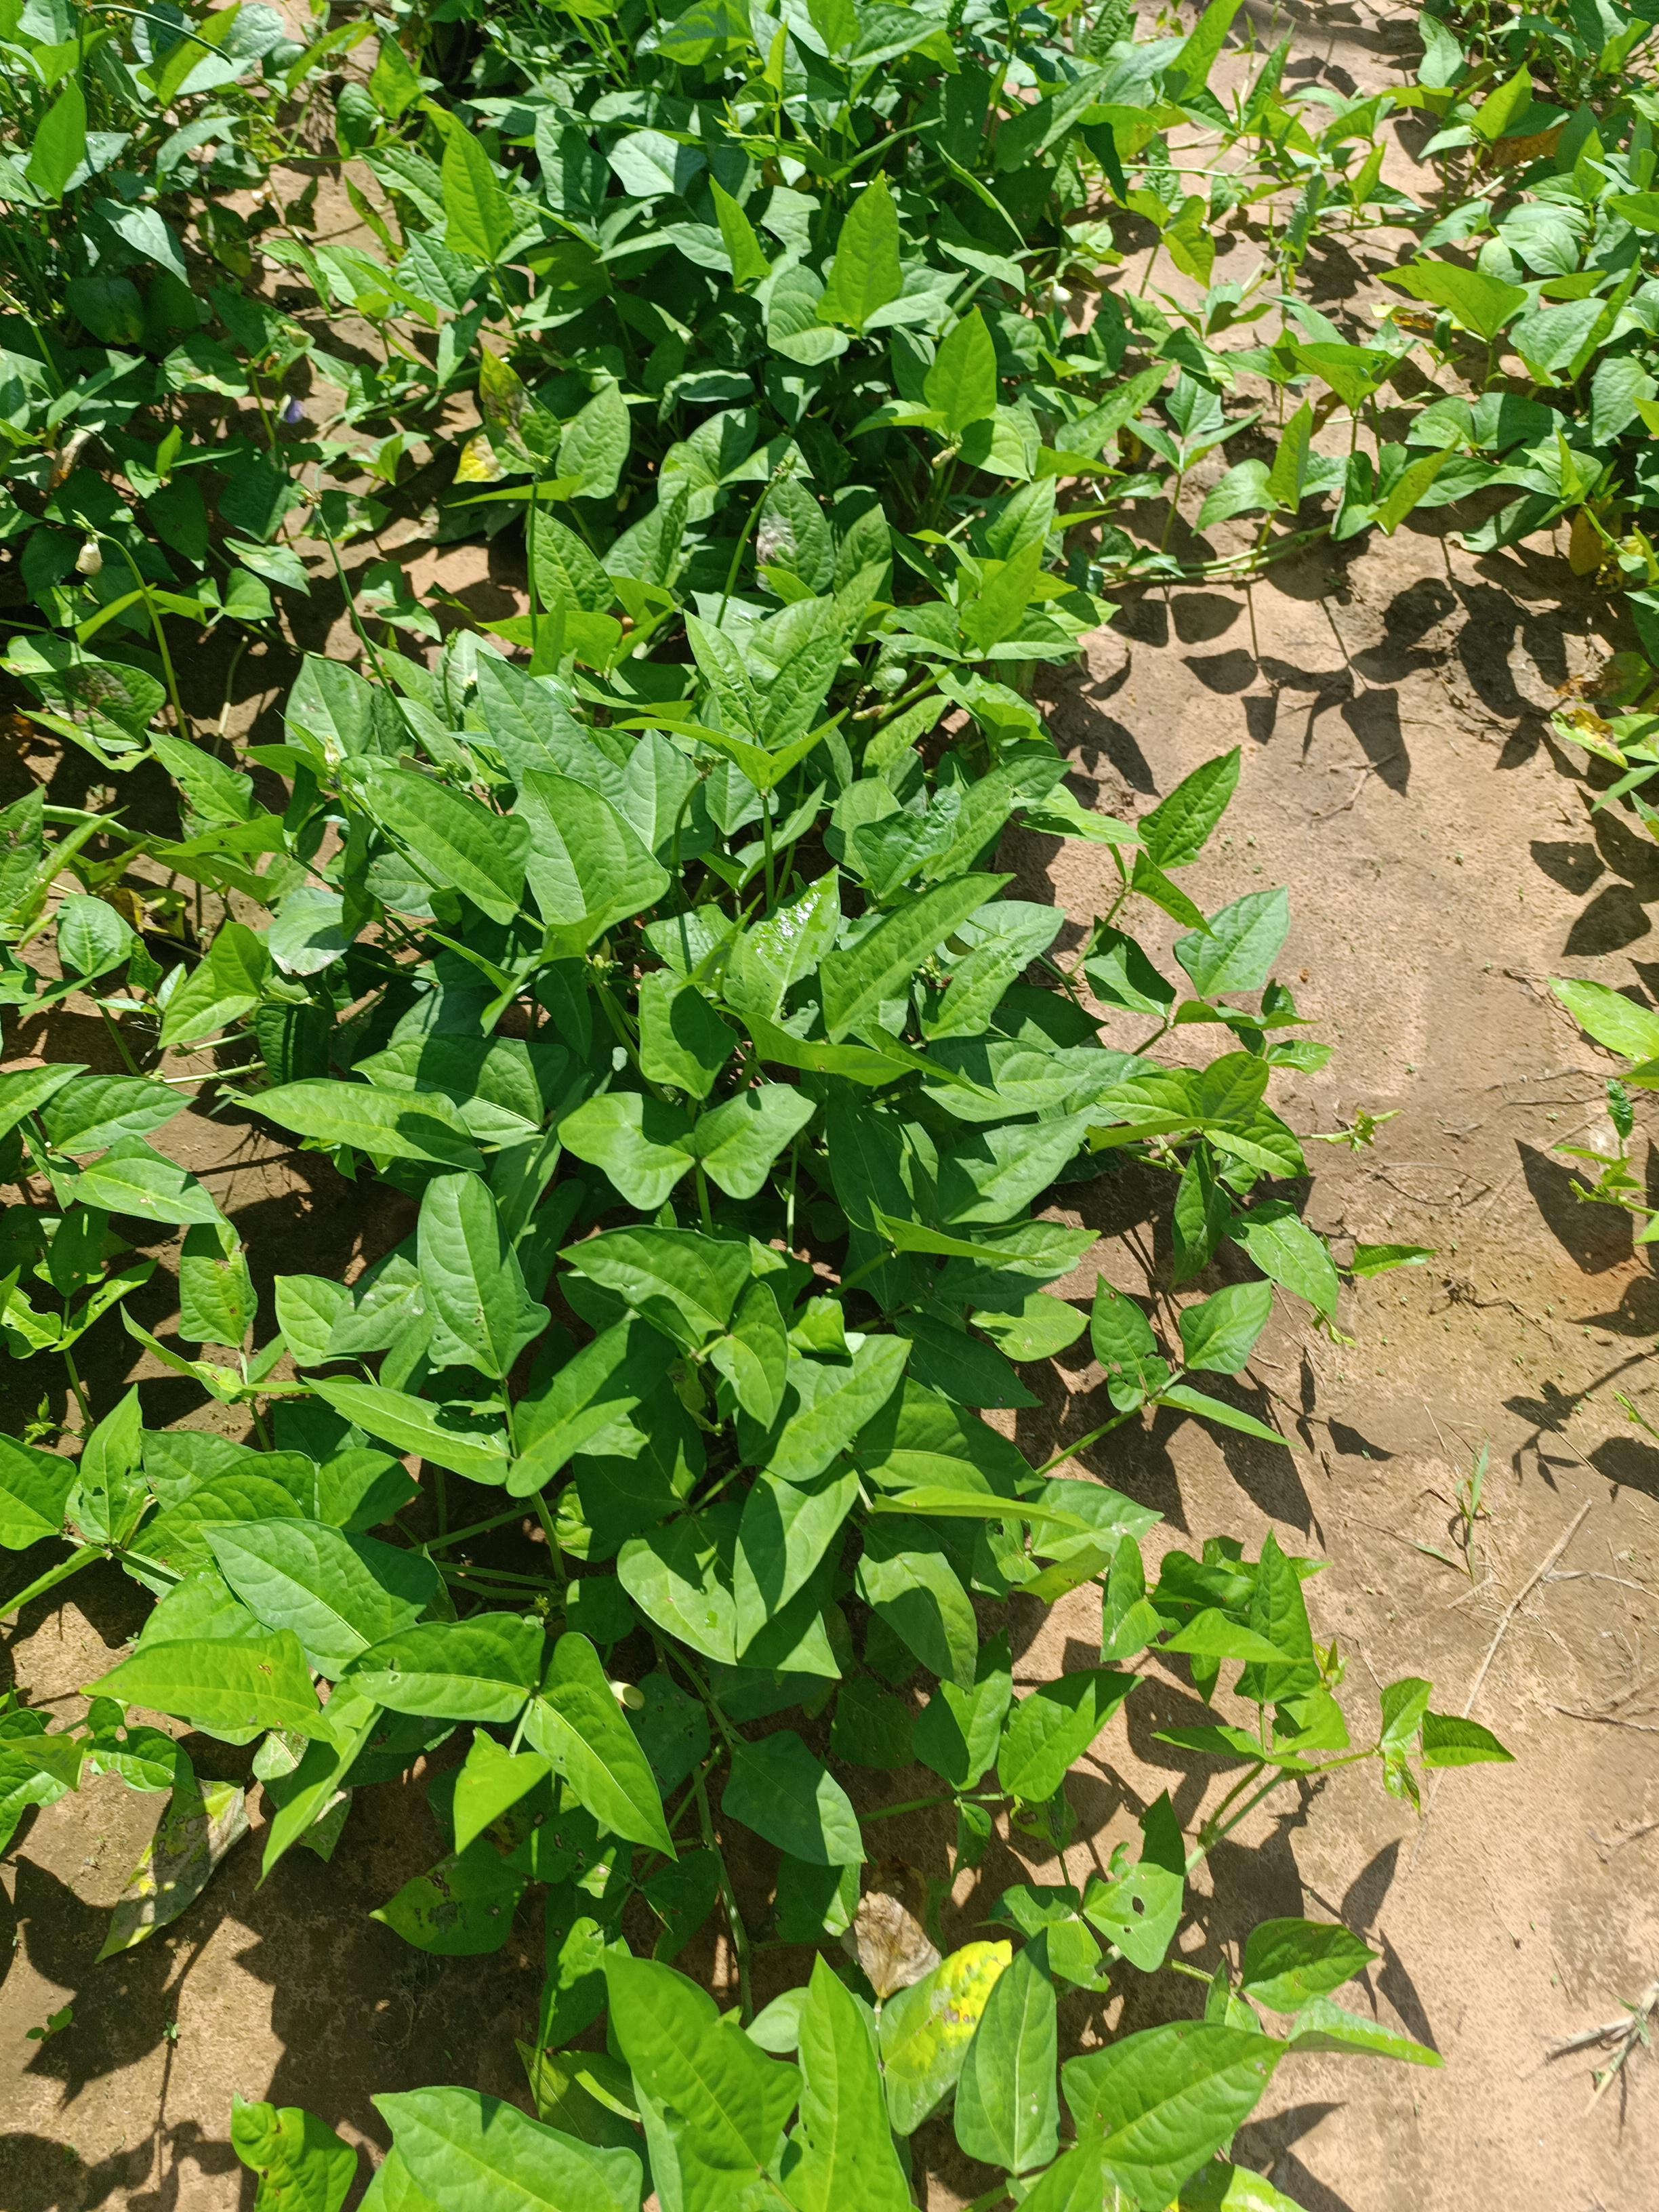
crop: cowpea
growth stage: development pod
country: Nigeria
